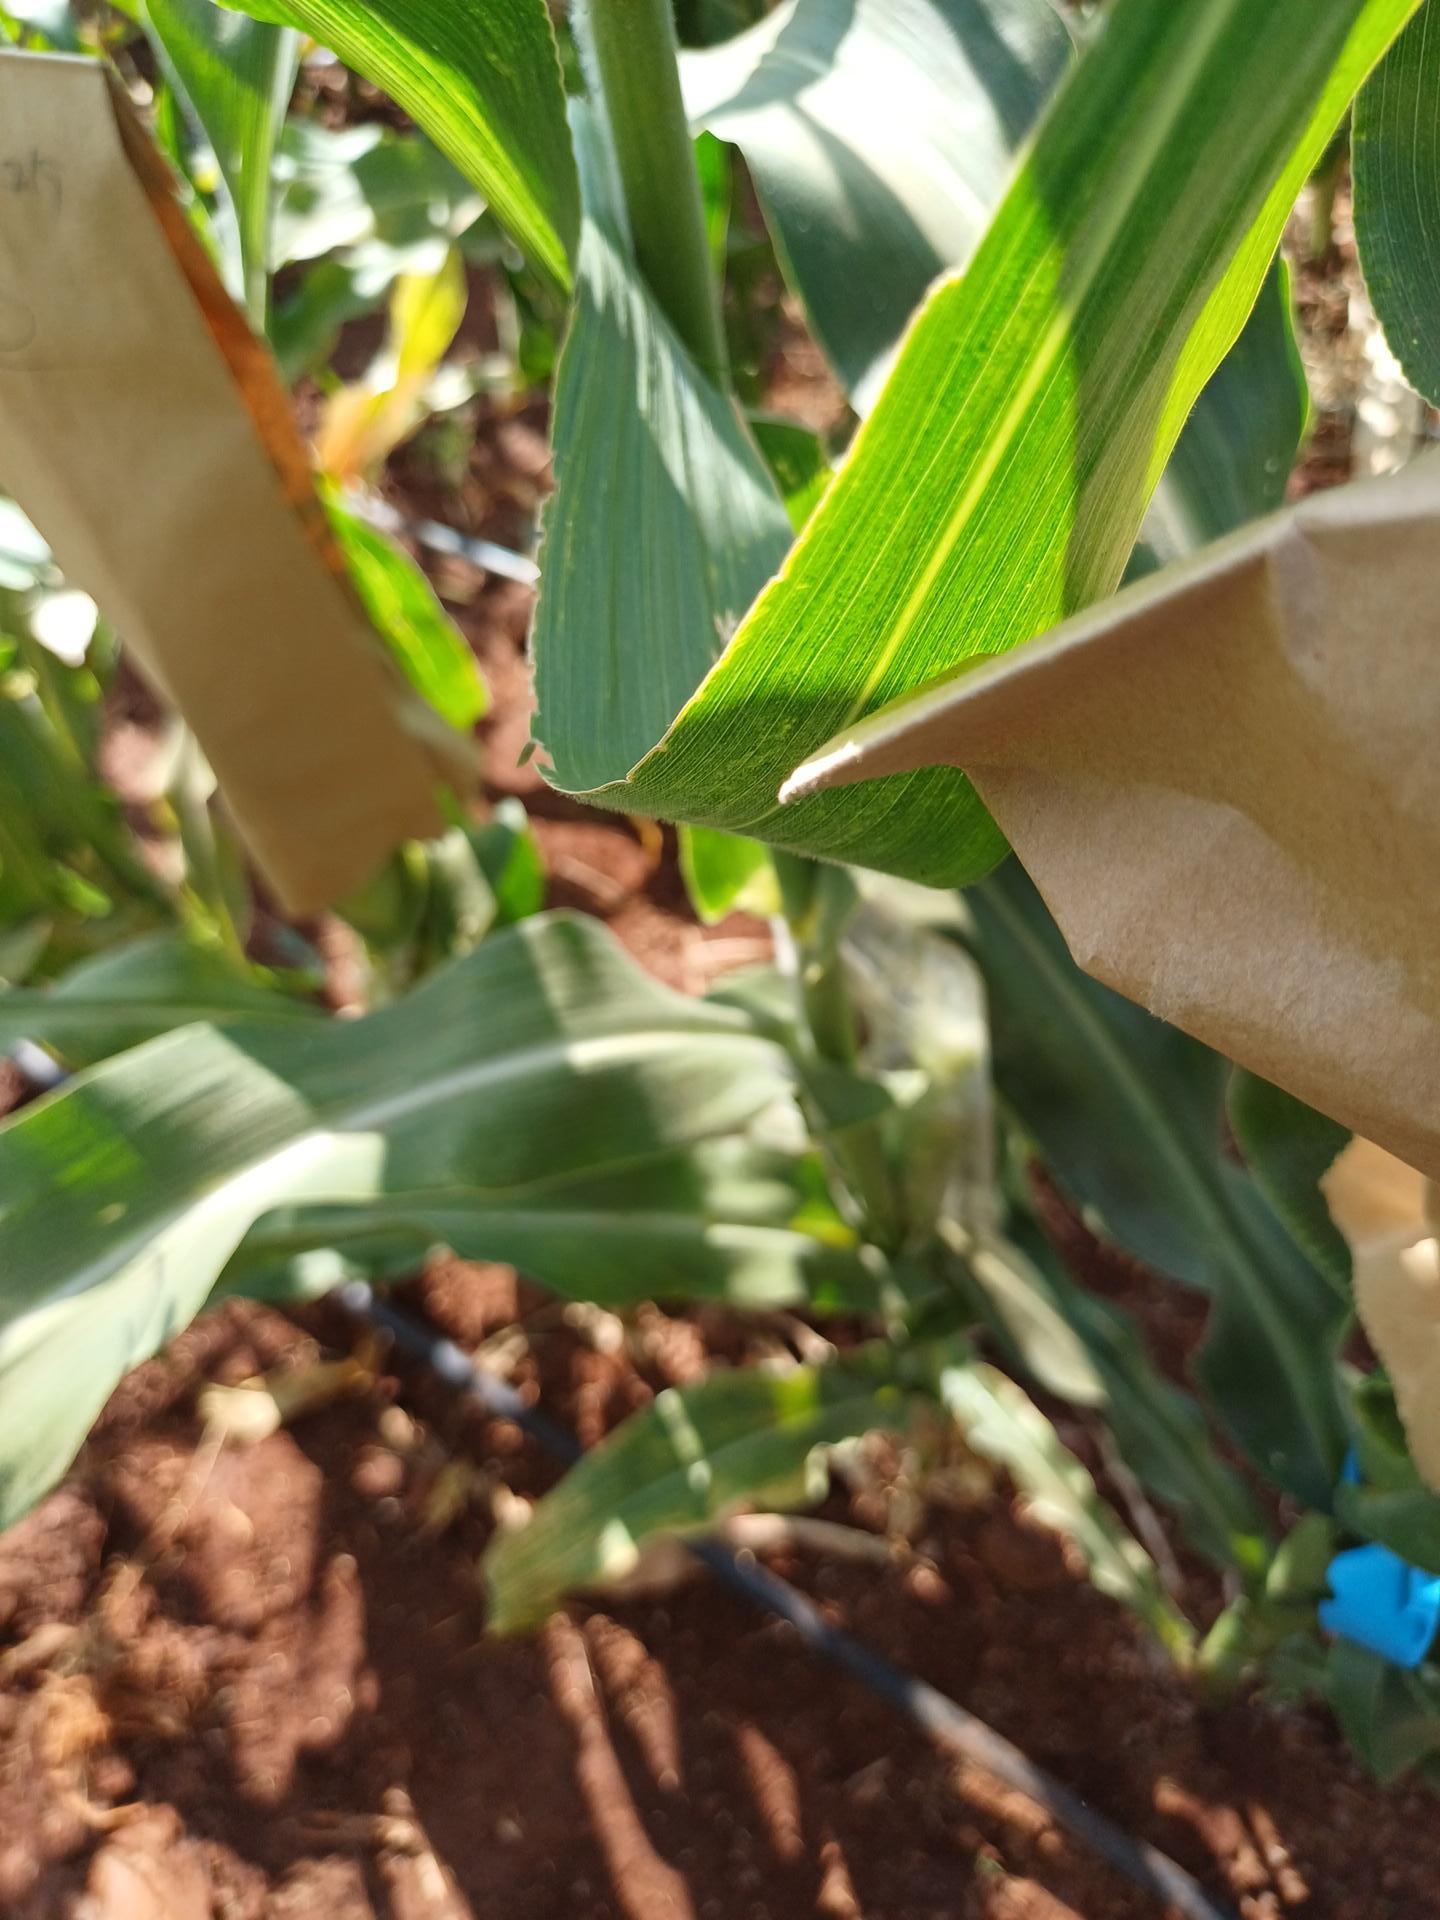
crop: maize
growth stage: flowering
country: Kenya
